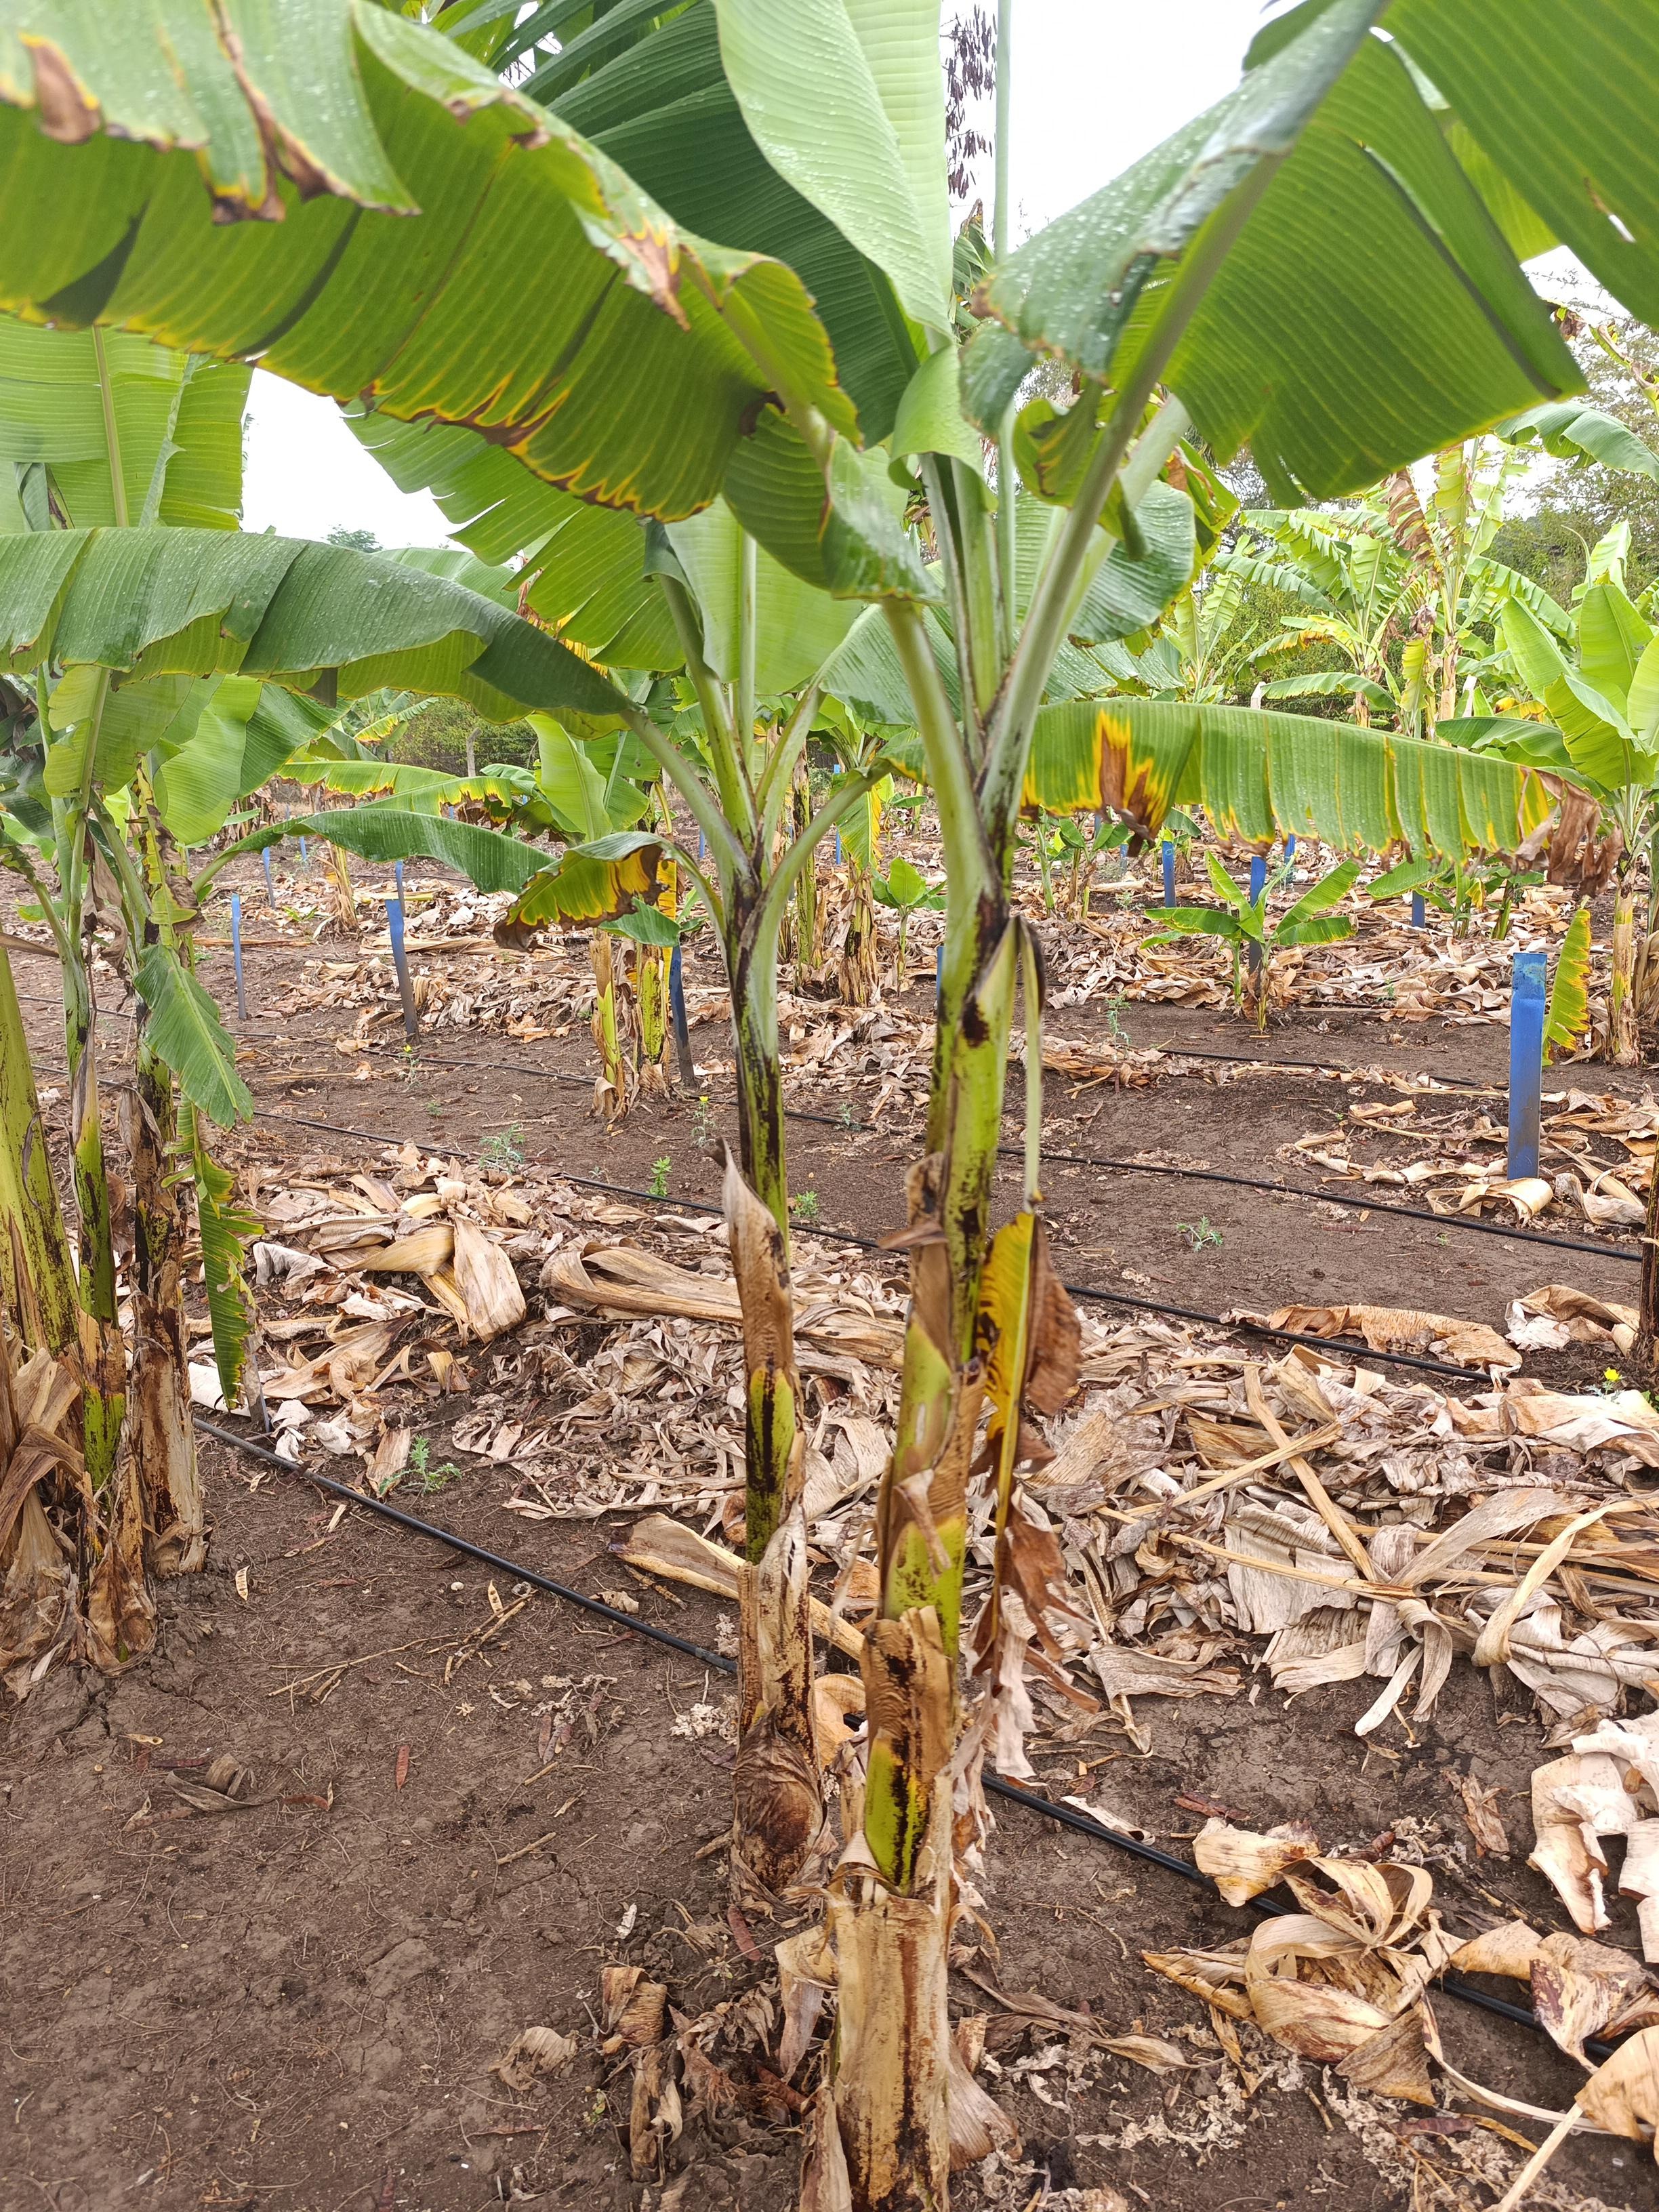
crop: banana
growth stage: vegetative
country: Tanzania
